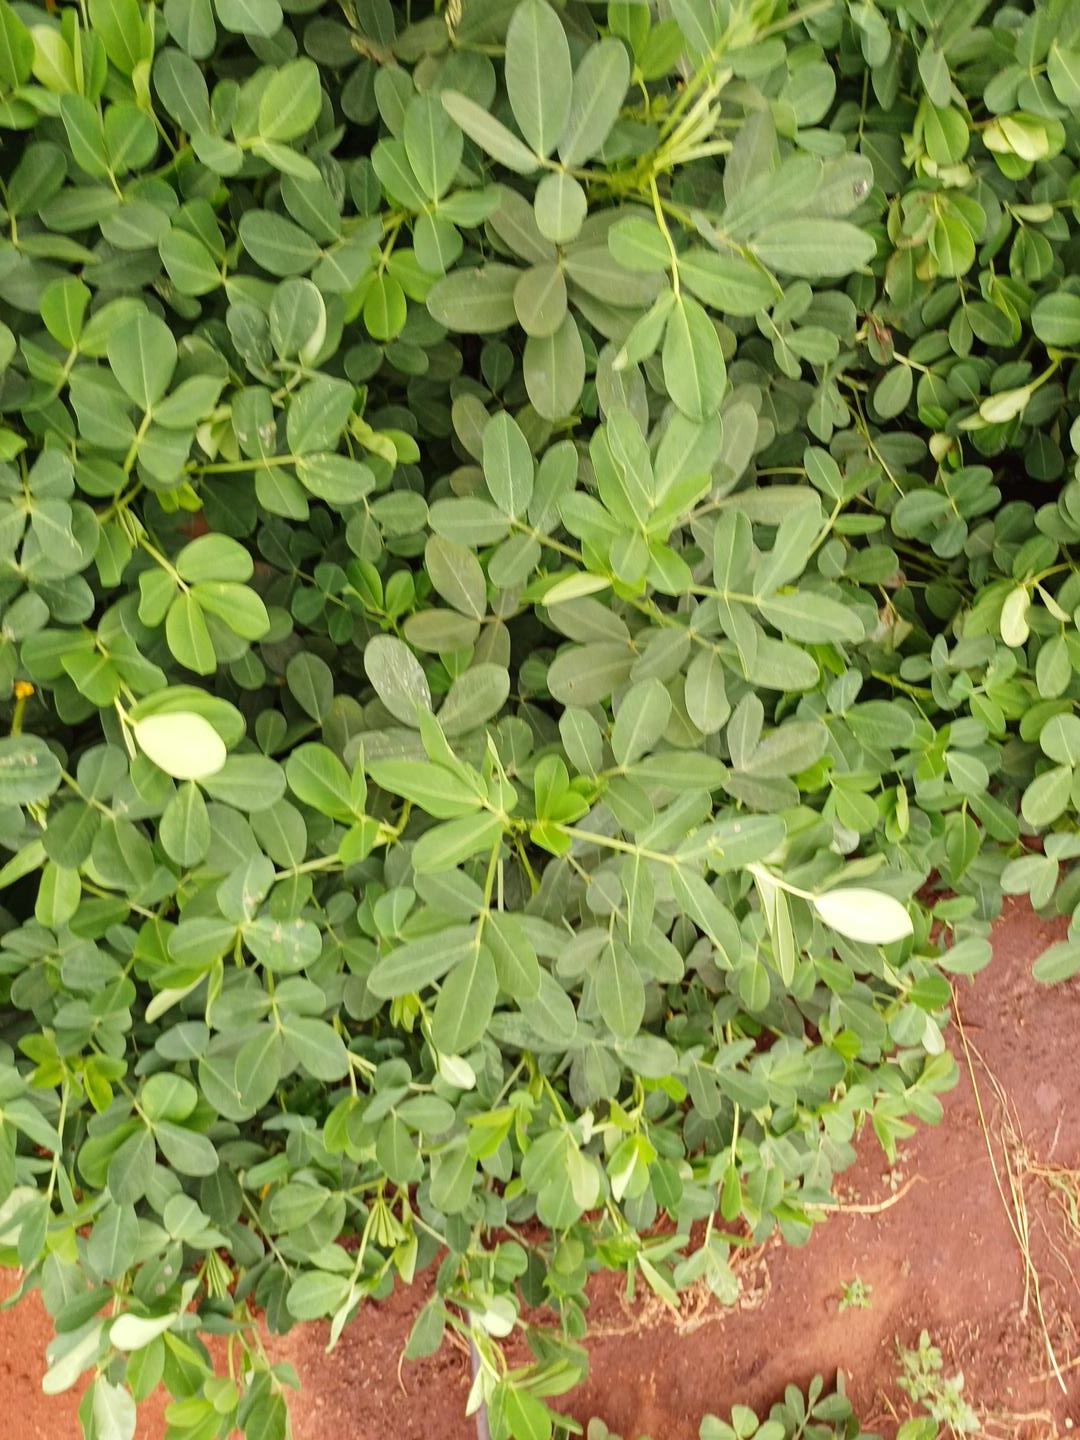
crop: groundnut
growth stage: flowering
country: Kenya
